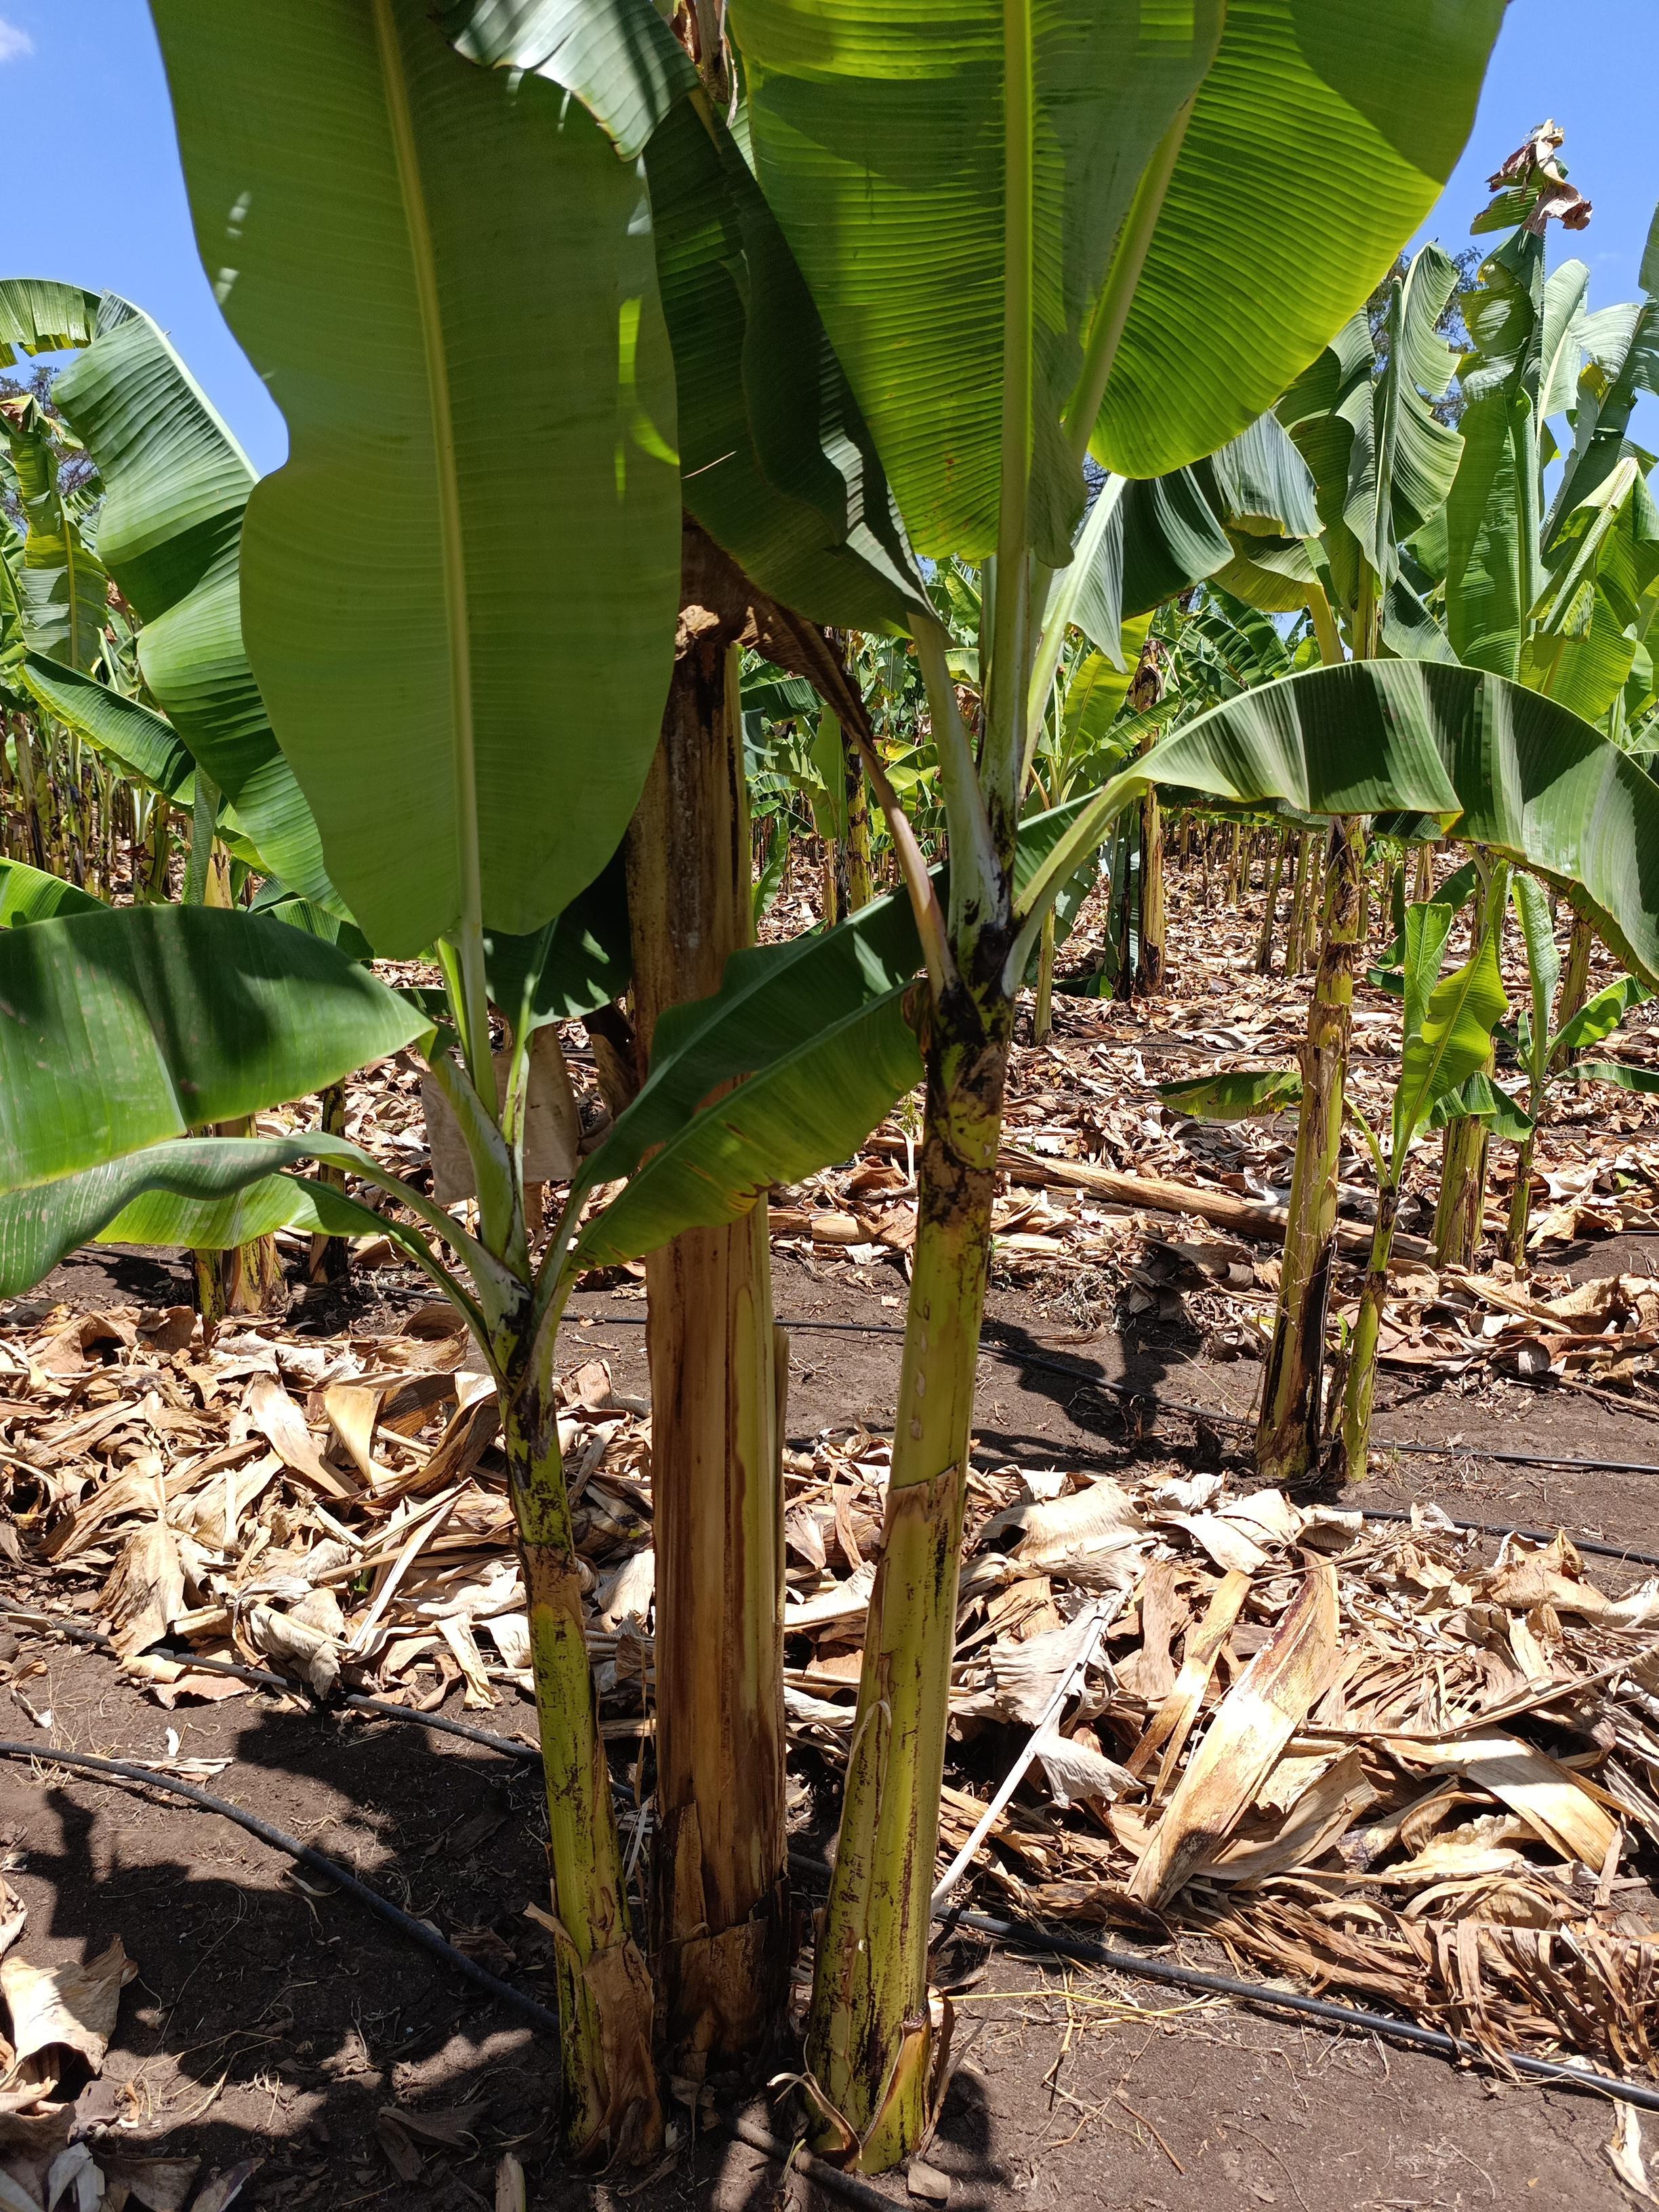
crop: banana
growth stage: vegetative
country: Tanzania
